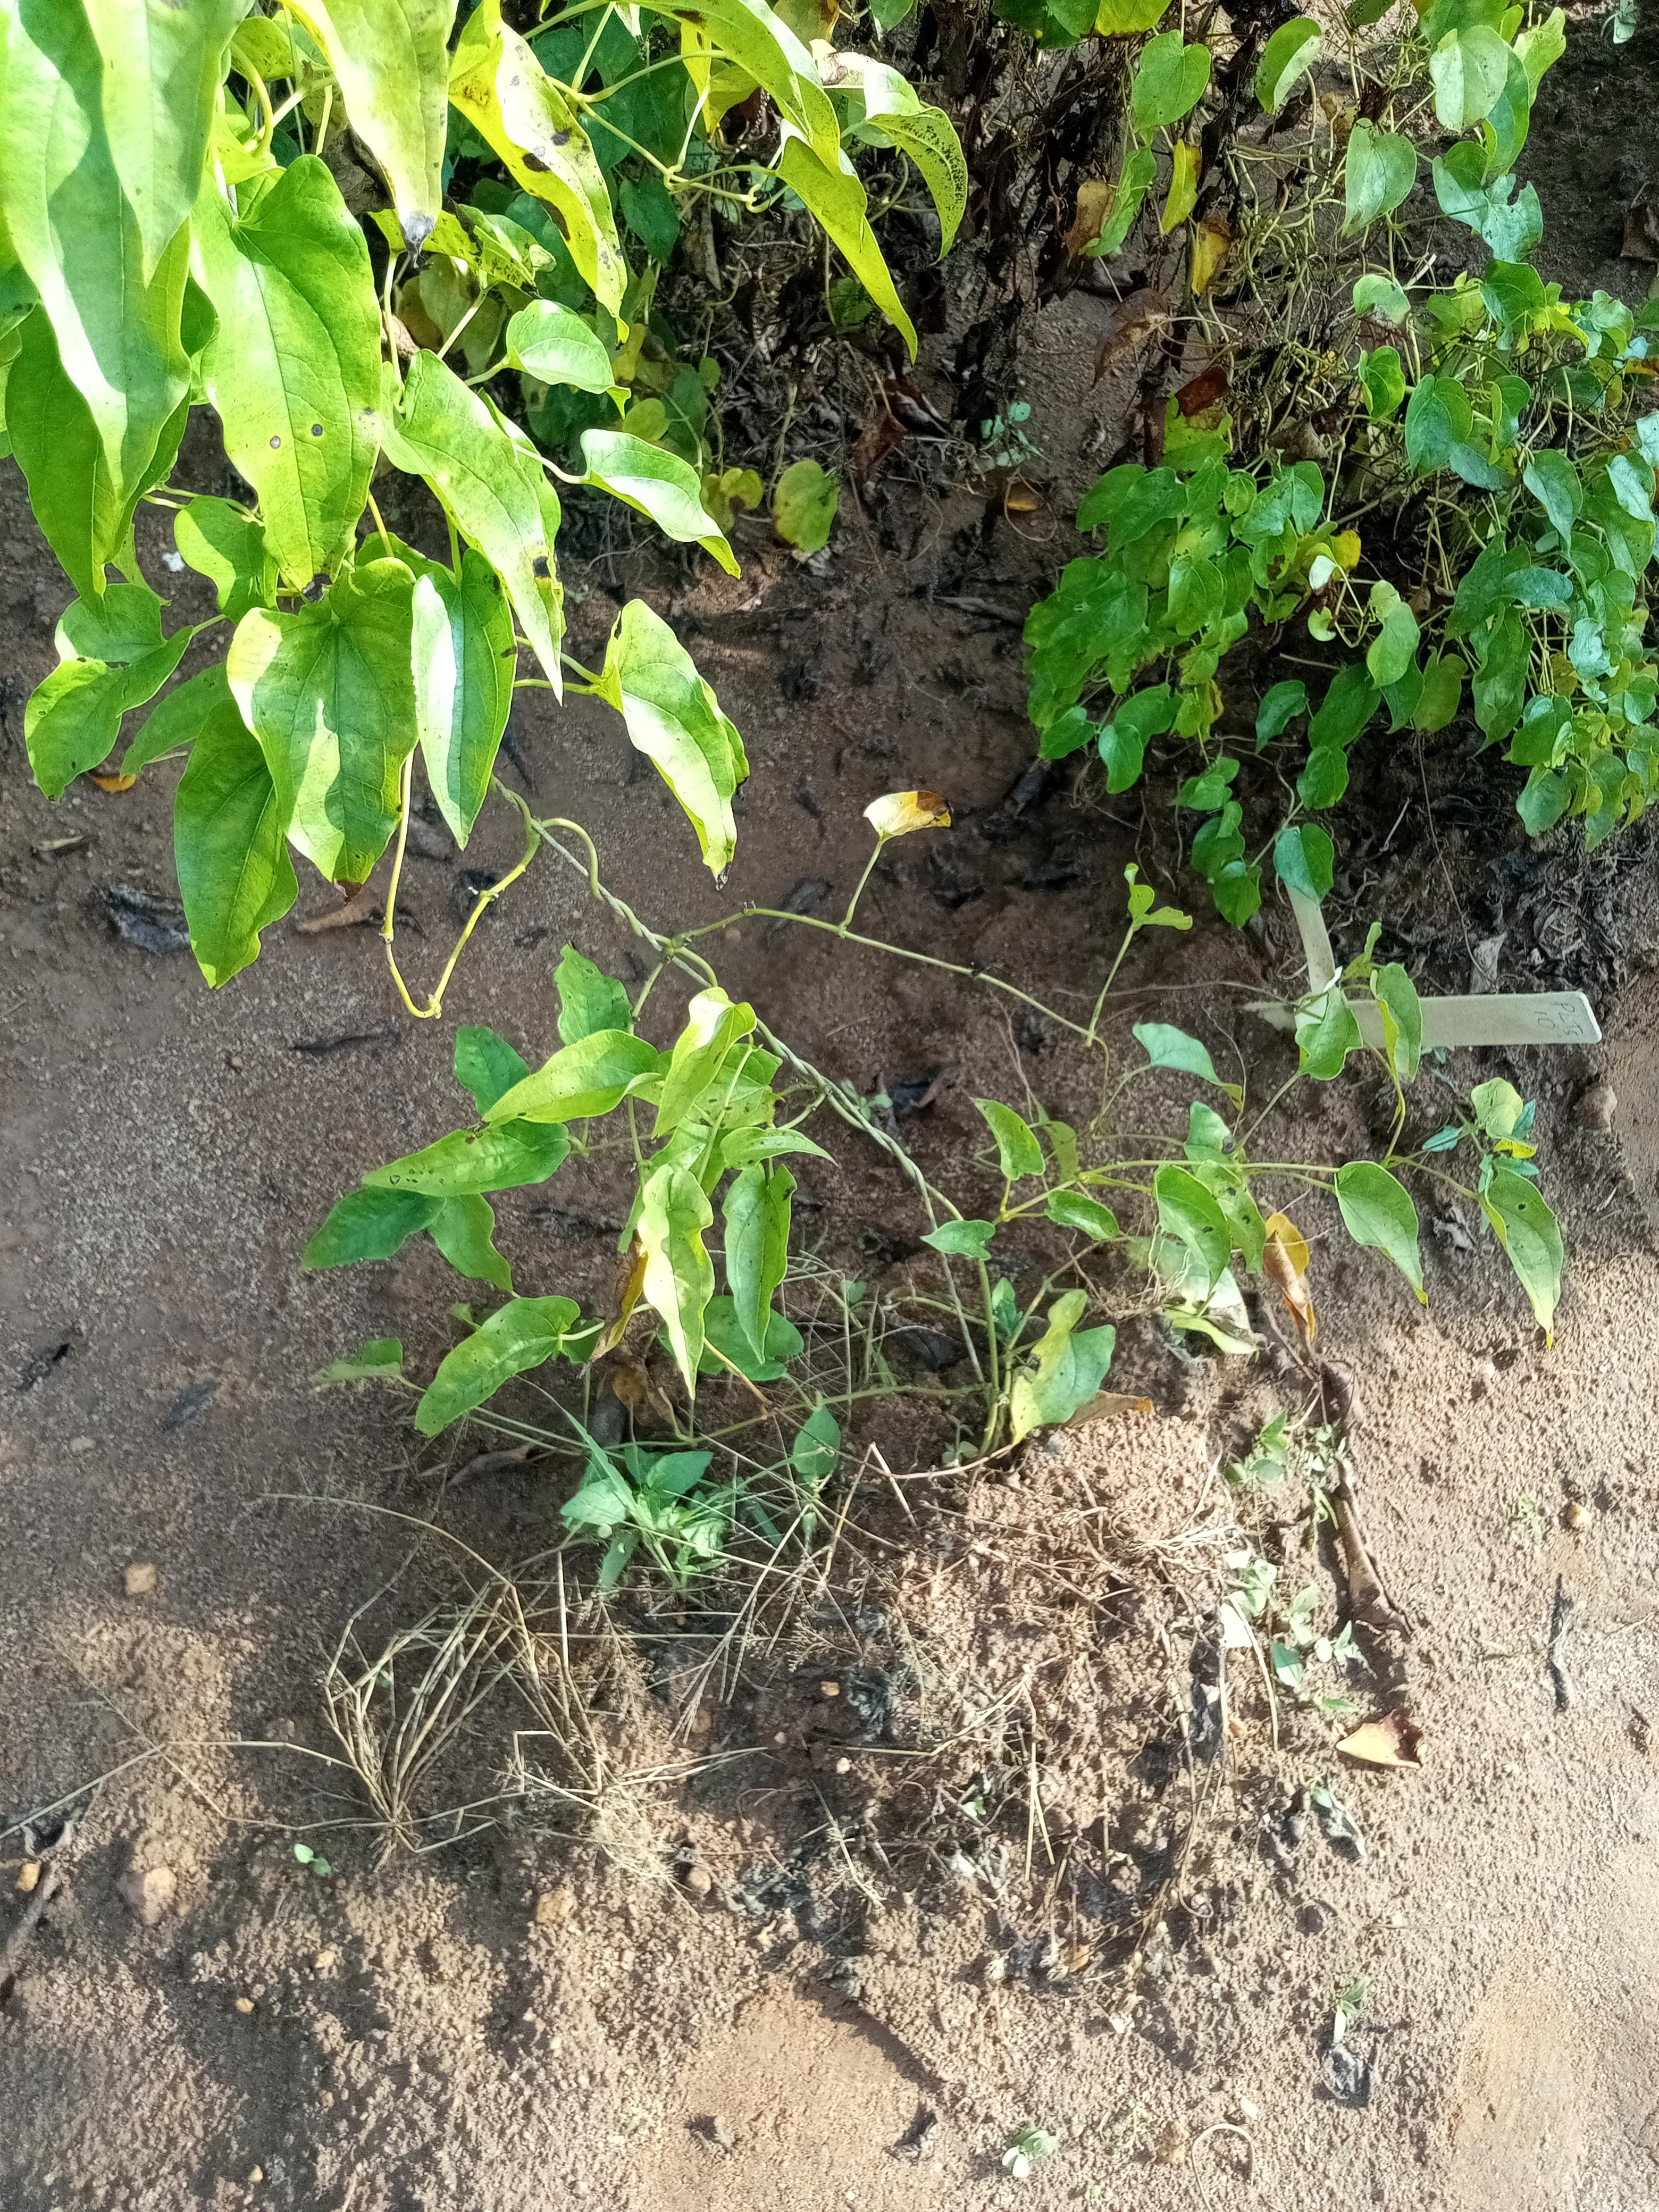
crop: yam
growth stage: maturity
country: Nigeria
